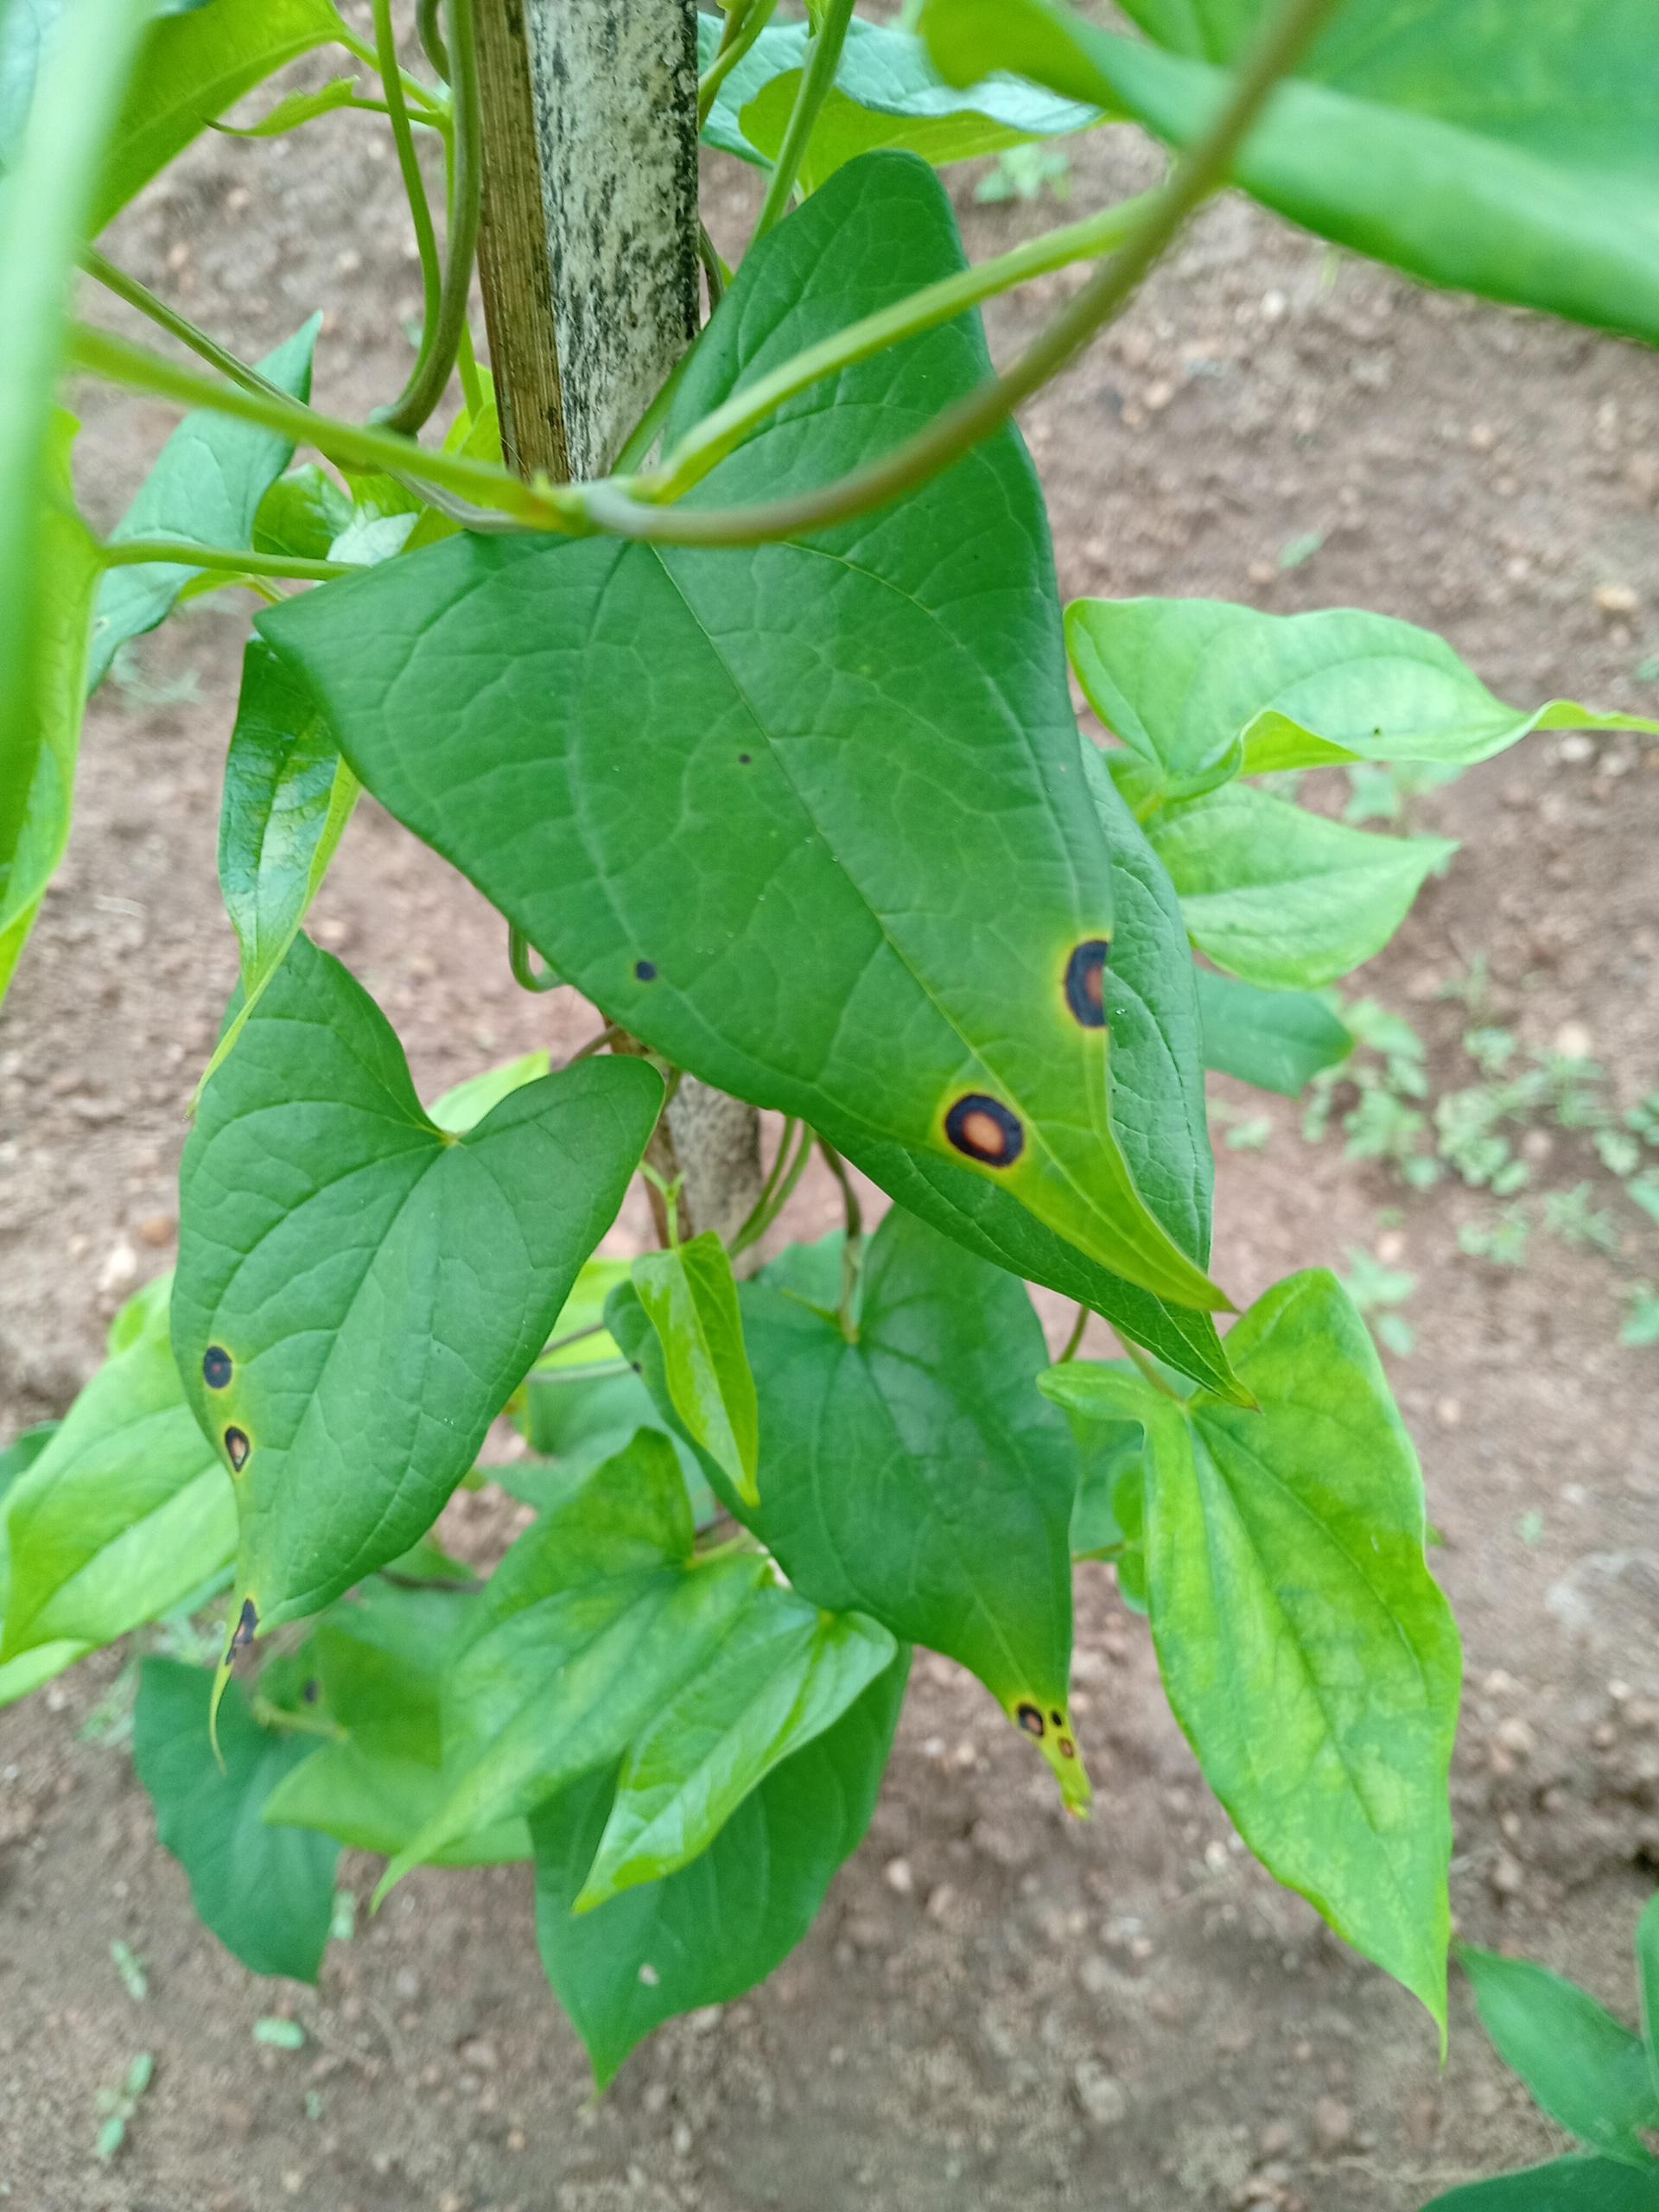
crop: yam
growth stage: vegetative
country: Nigeria
